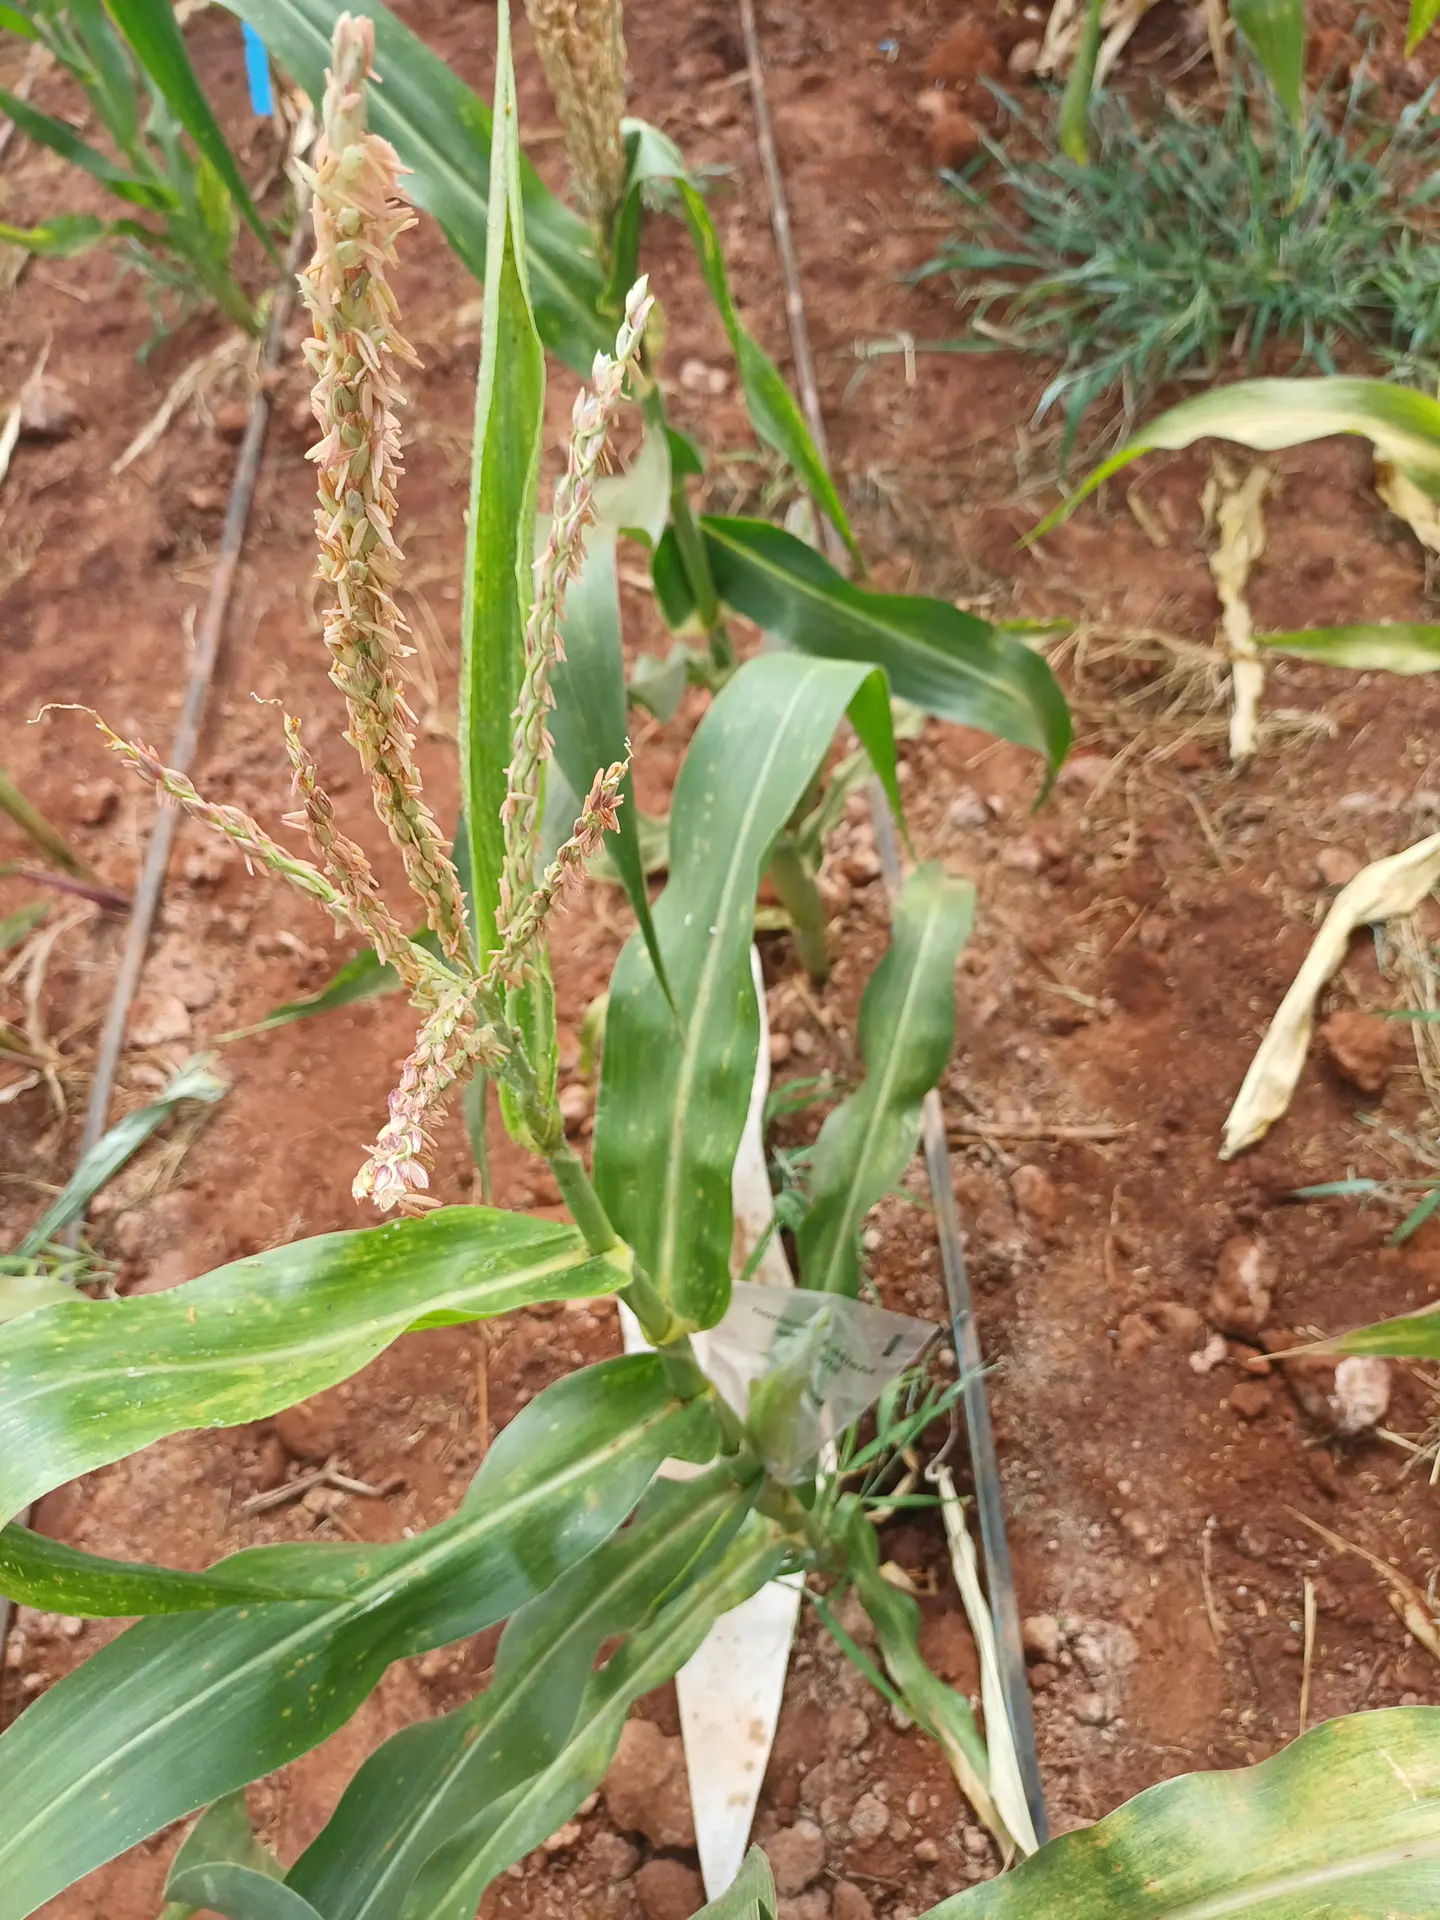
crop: maize
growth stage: flowering
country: Kenya
